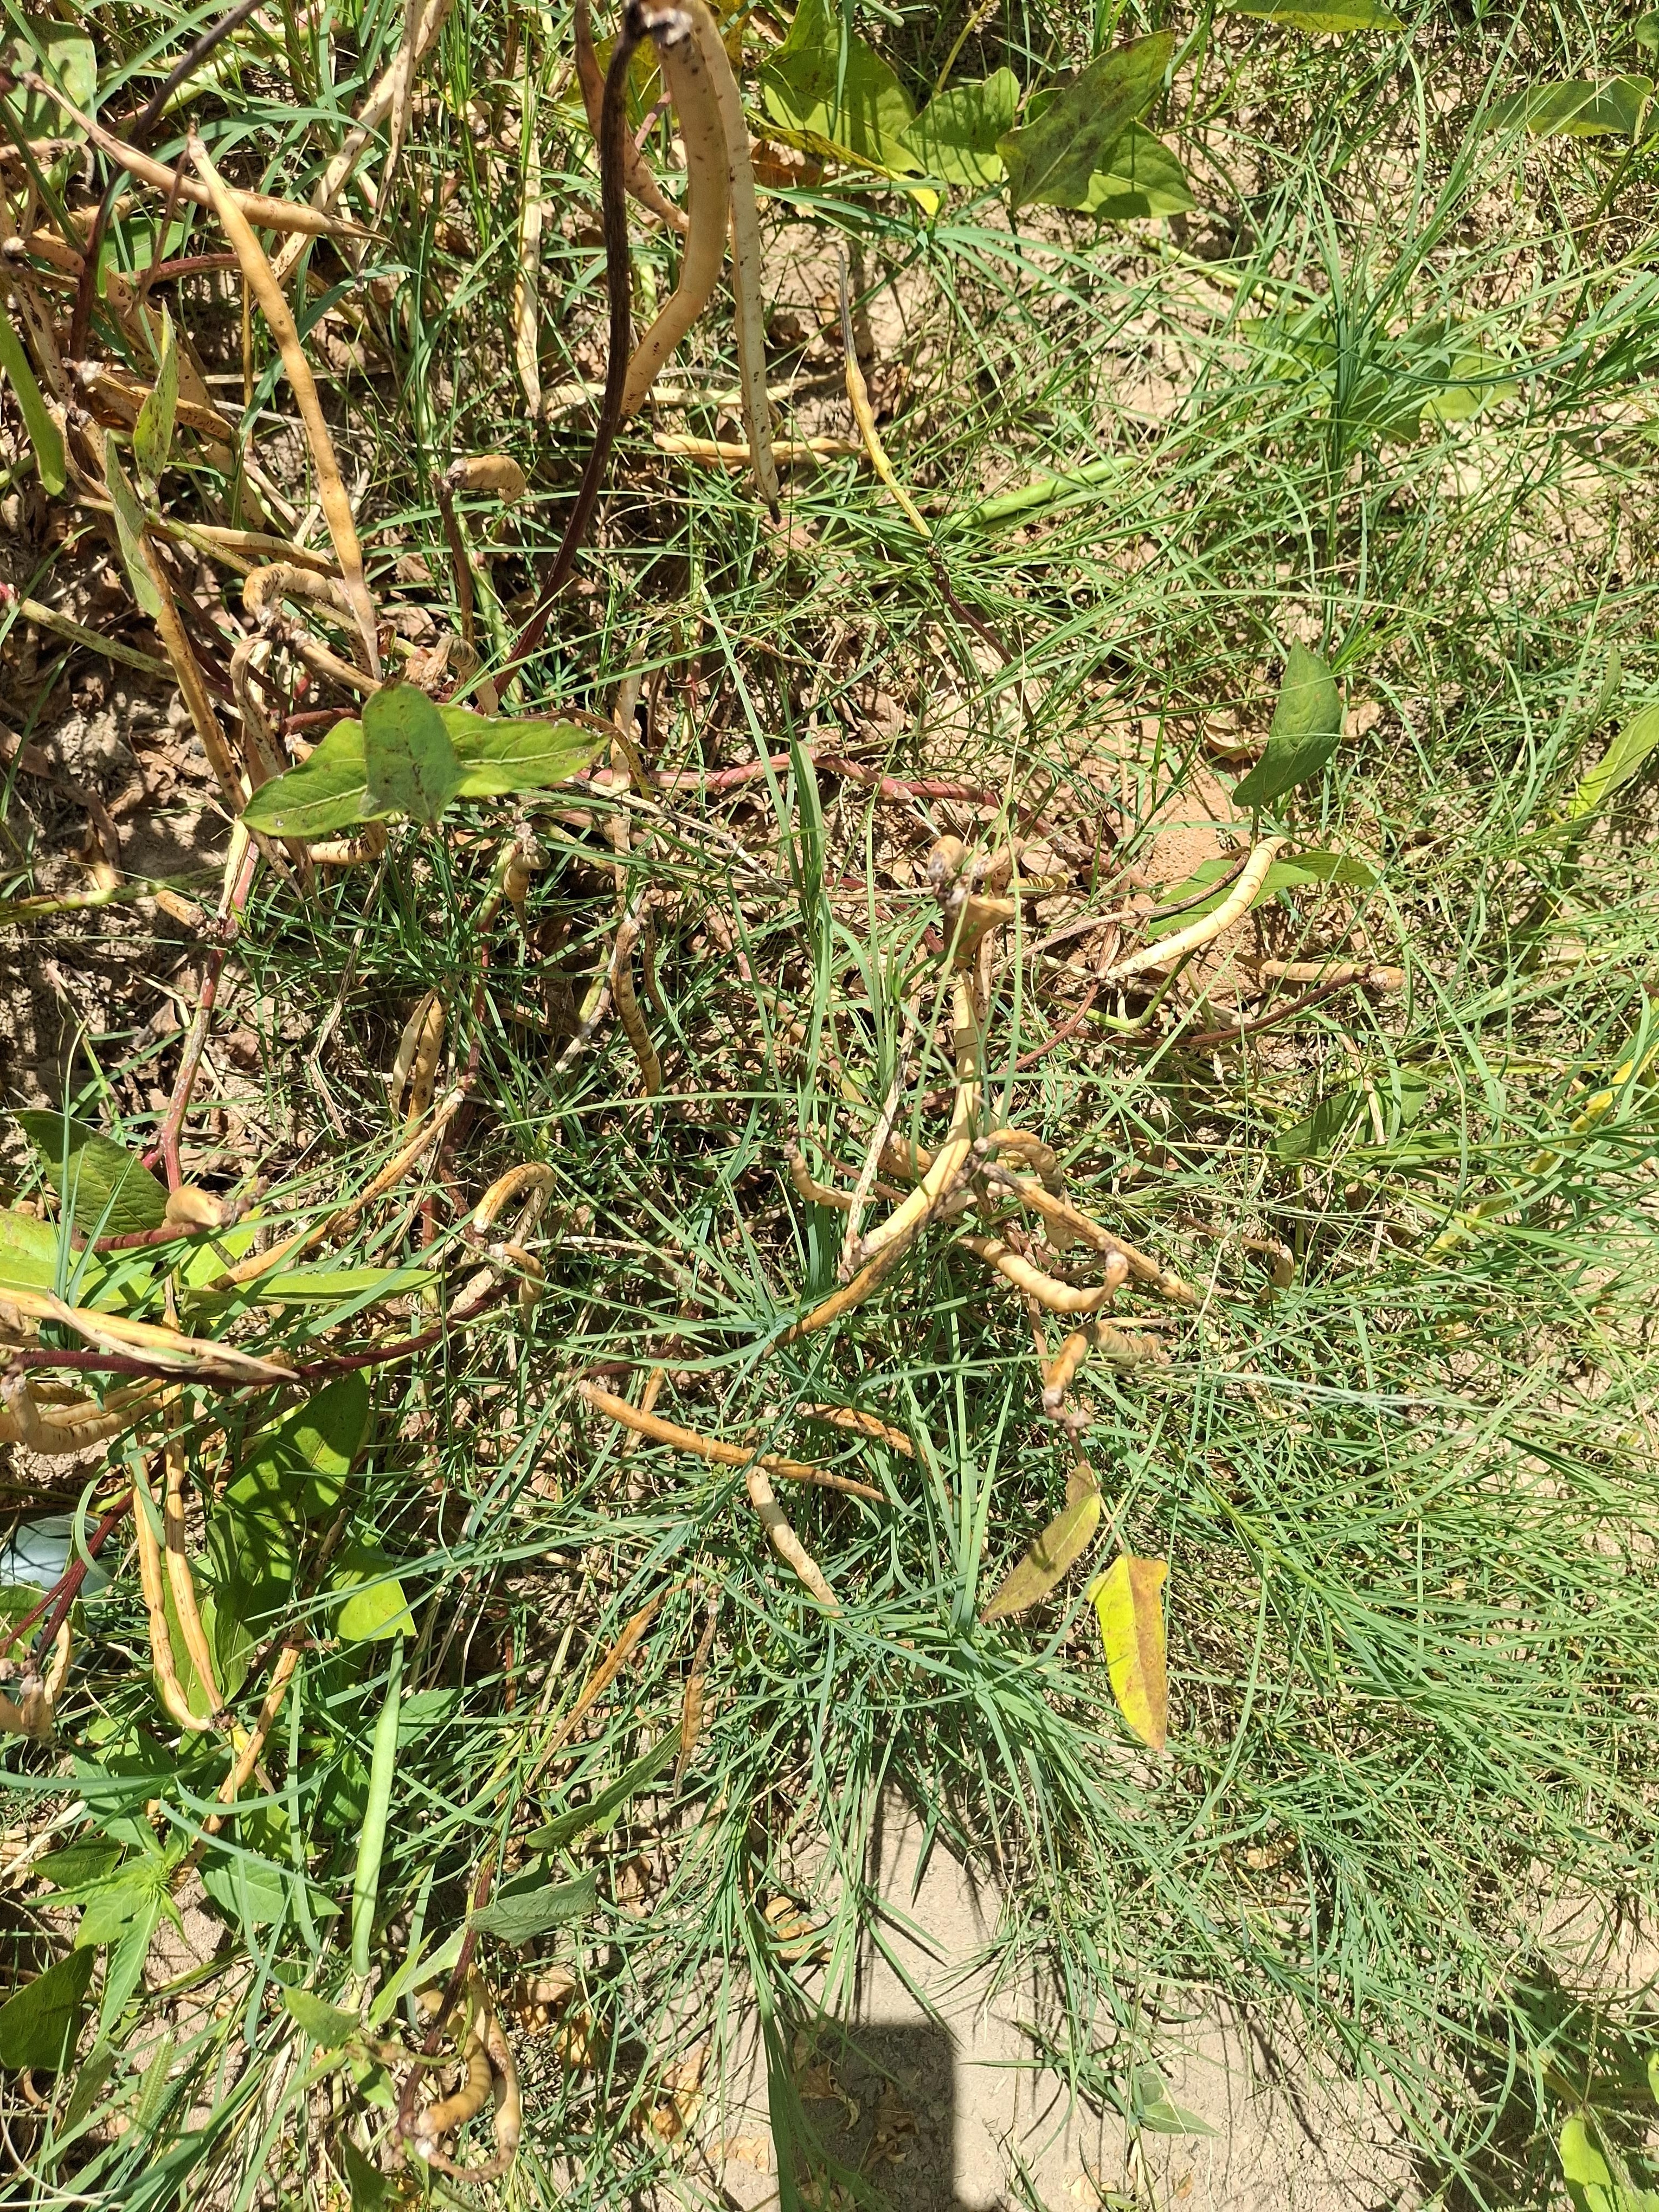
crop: cowpea
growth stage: maturity
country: Nigeria
